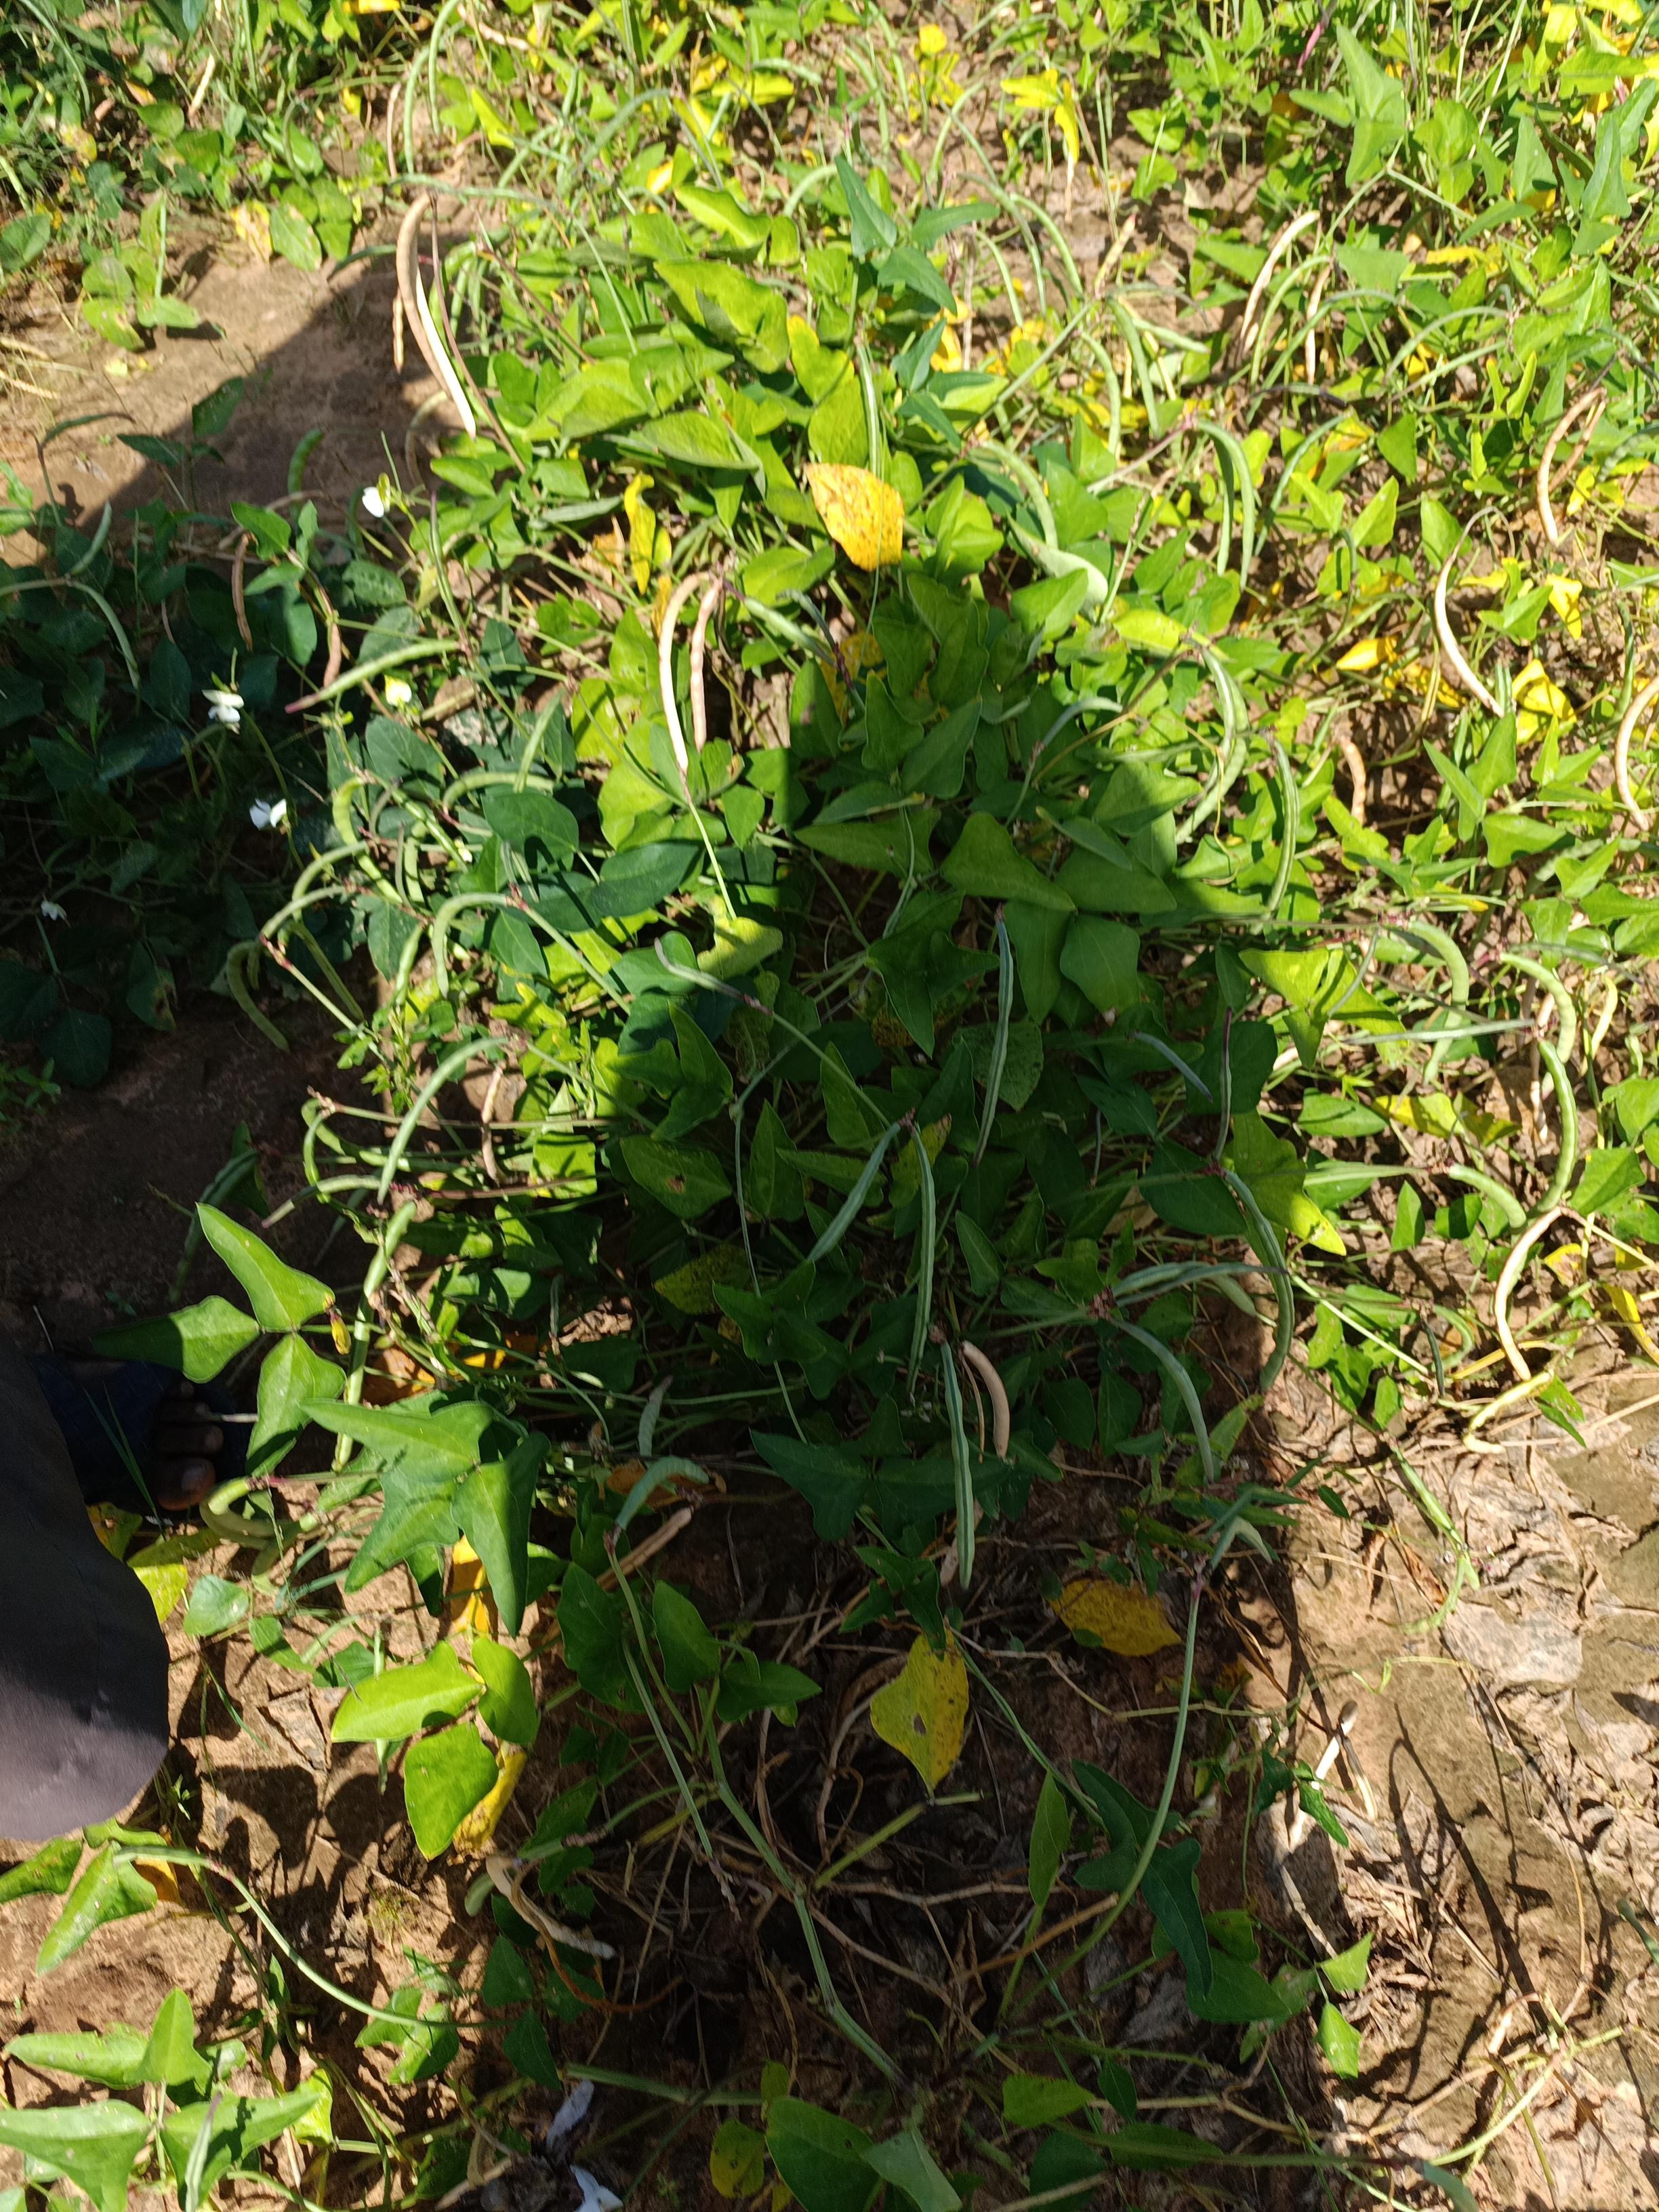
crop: cowpea
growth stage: maturity
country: Nigeria
